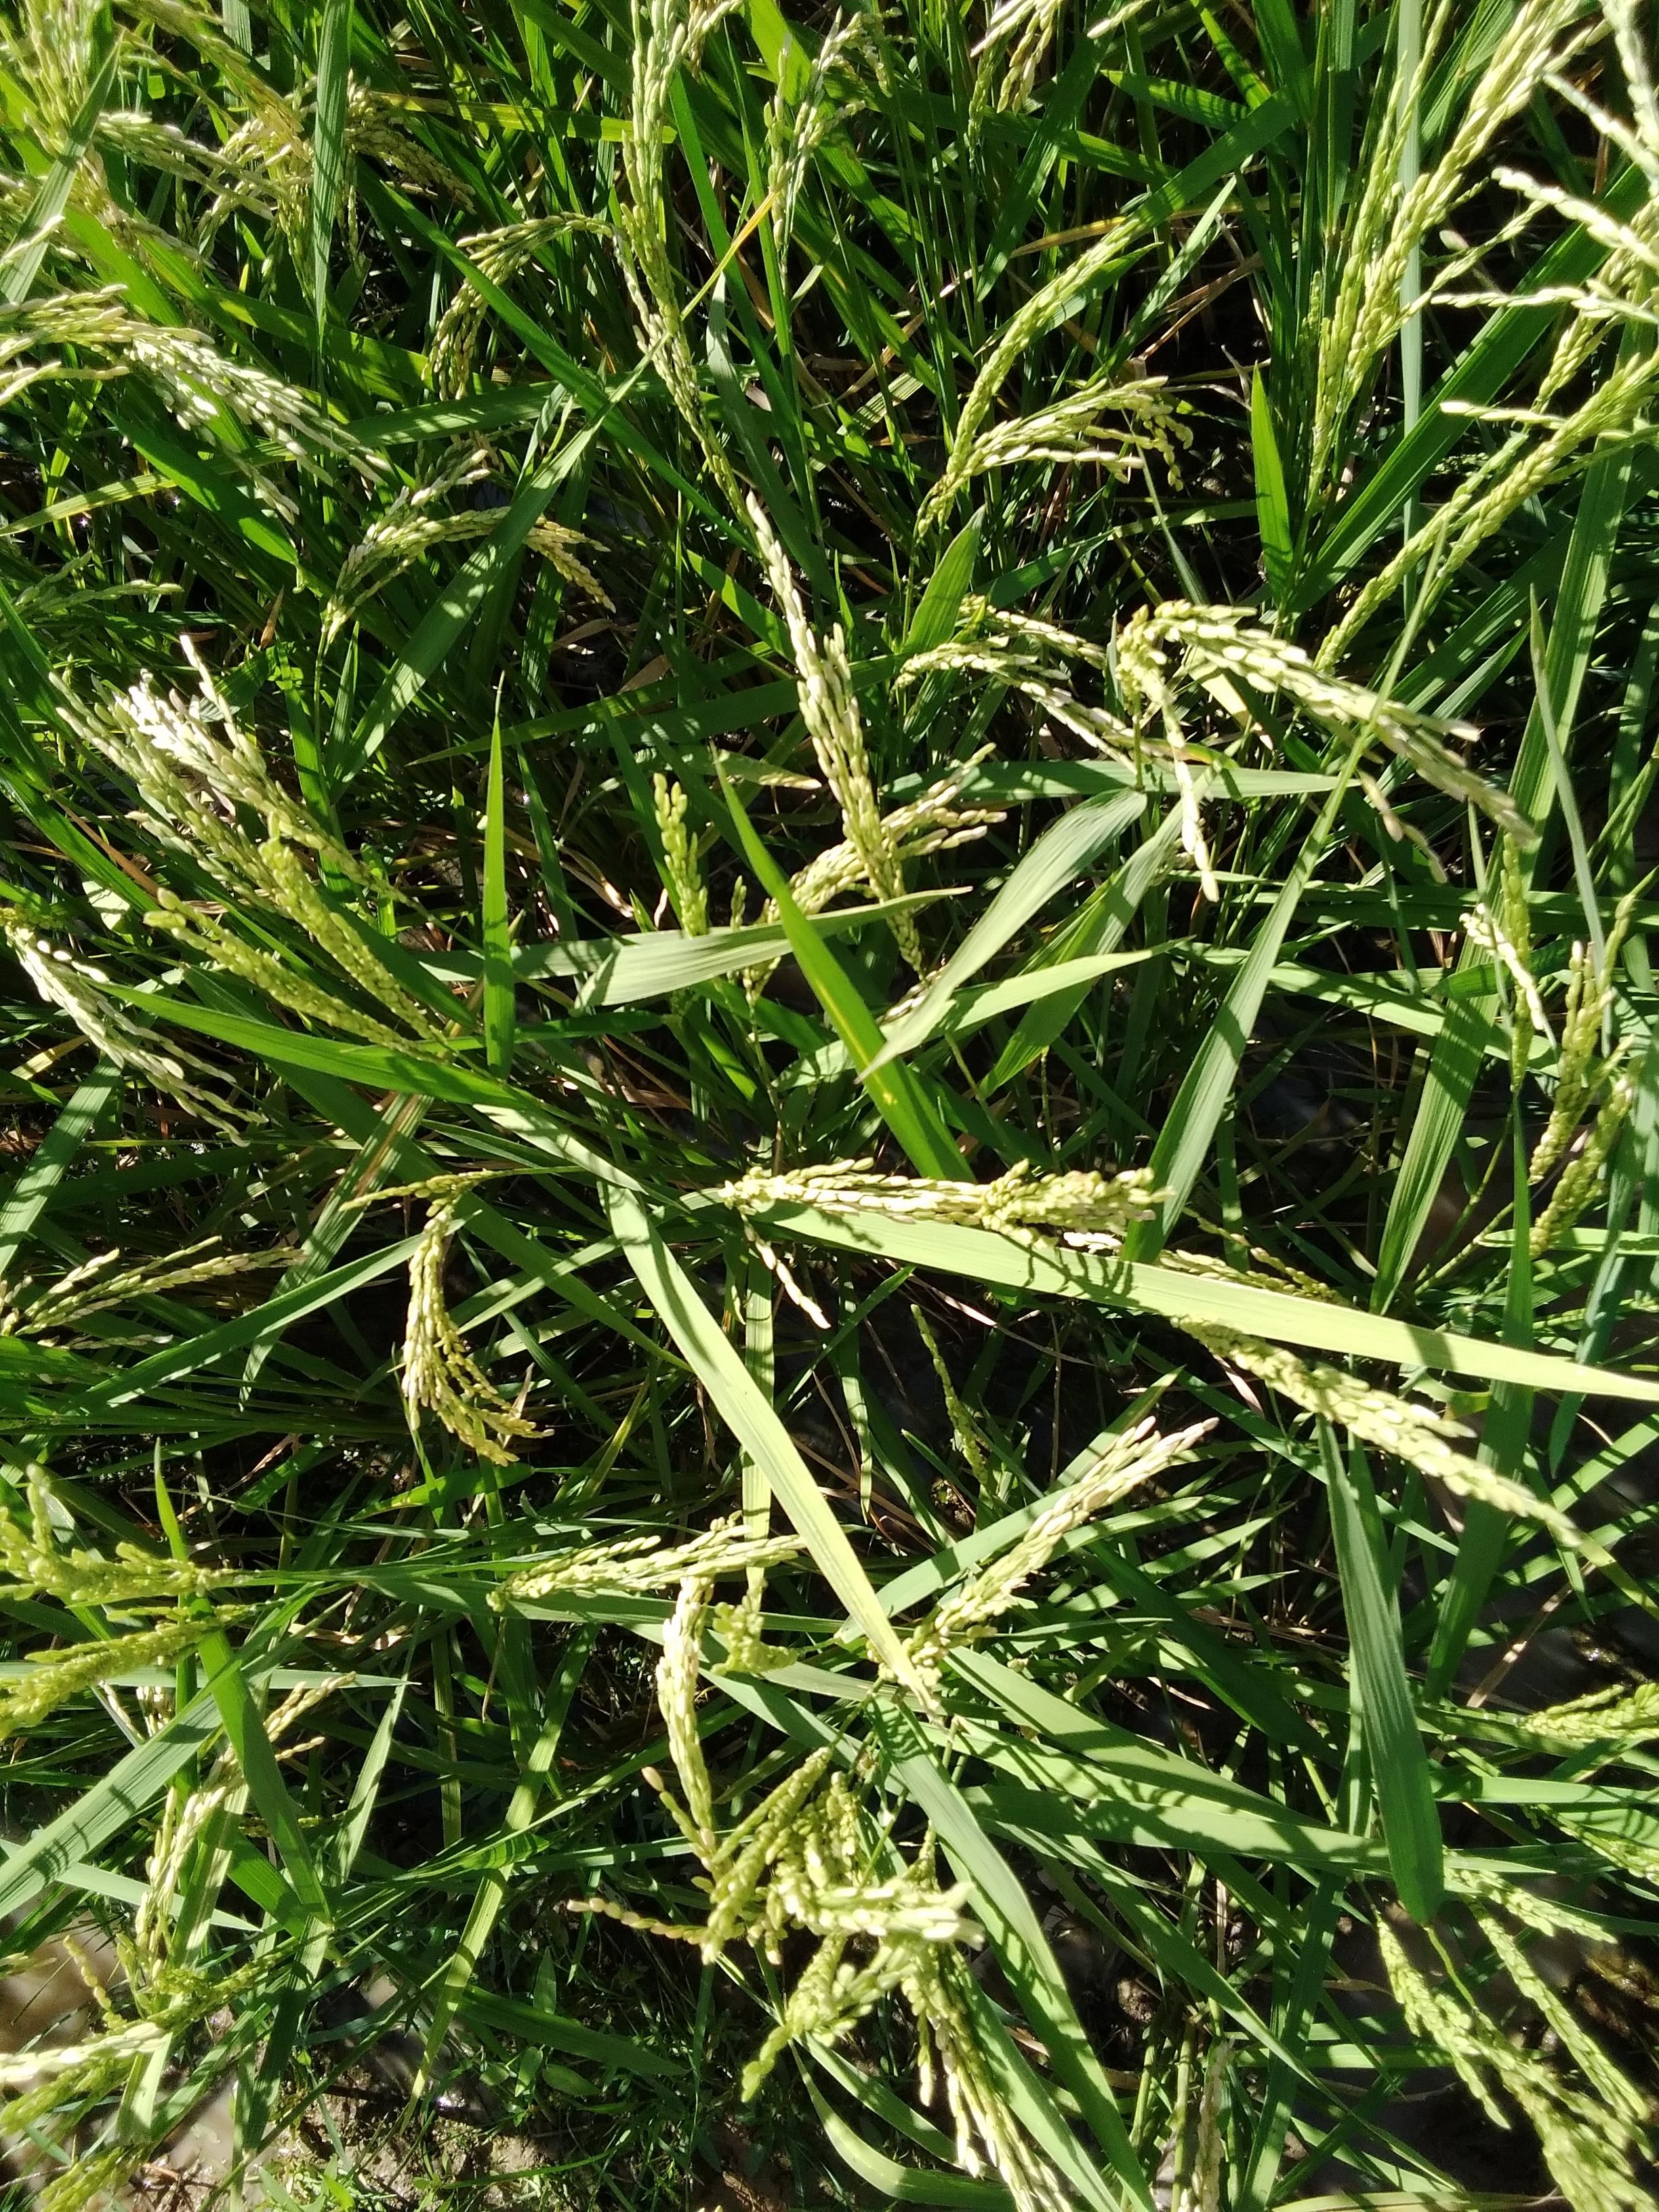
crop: rice
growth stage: ripe watery
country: Senegal
